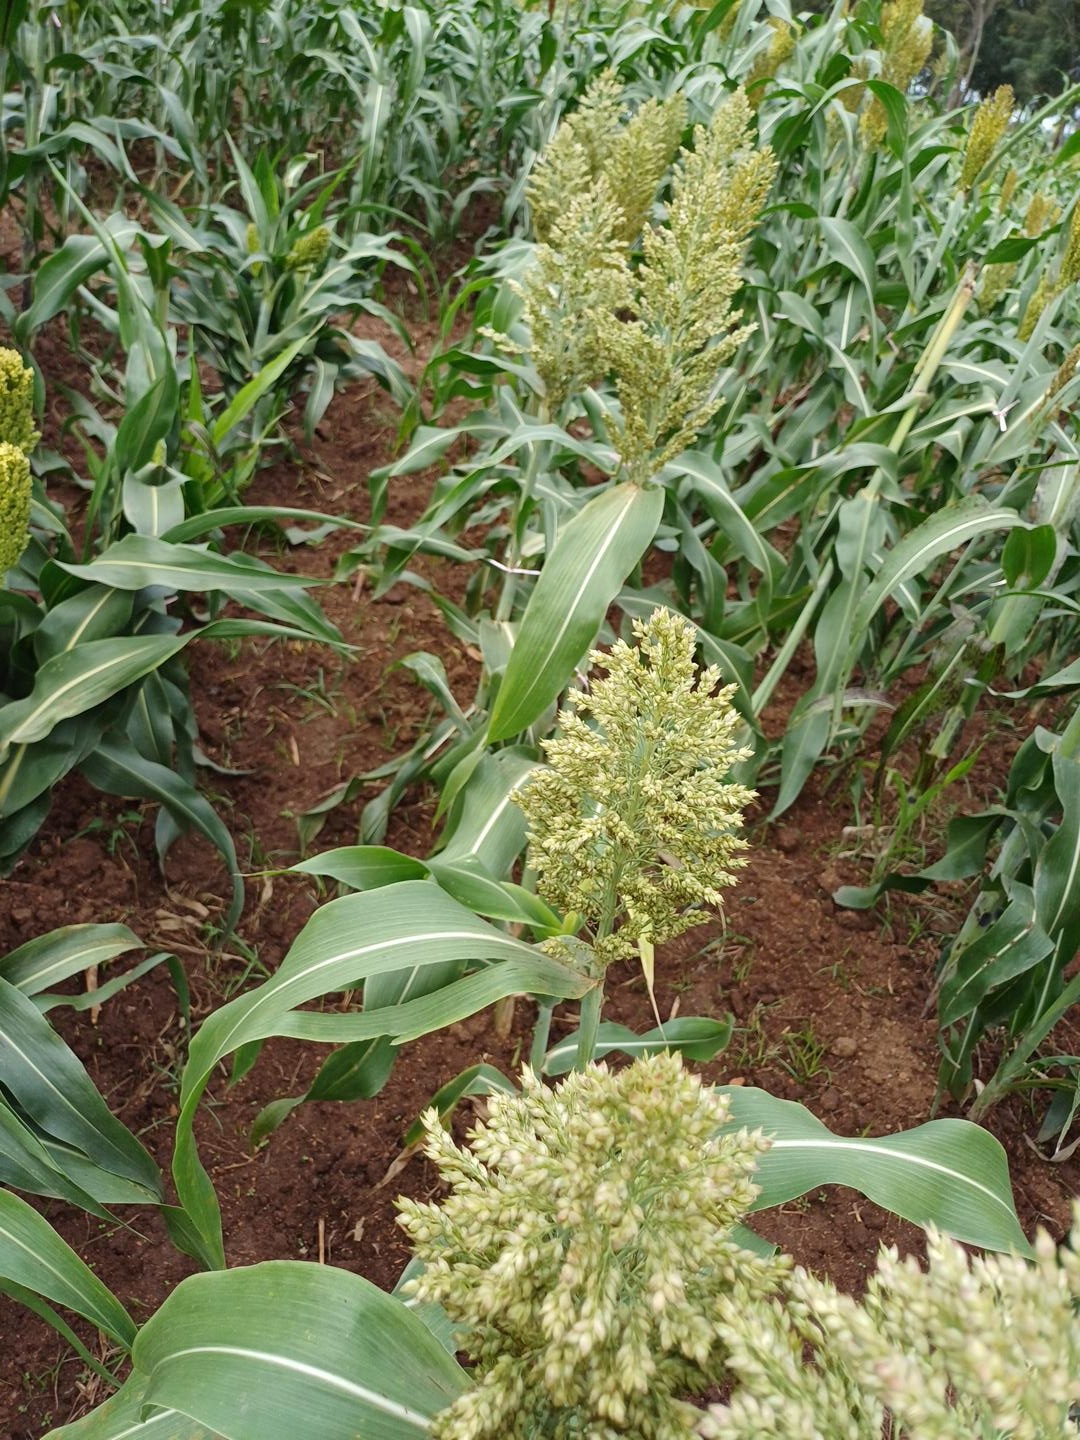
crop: sorghum
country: Kenya
